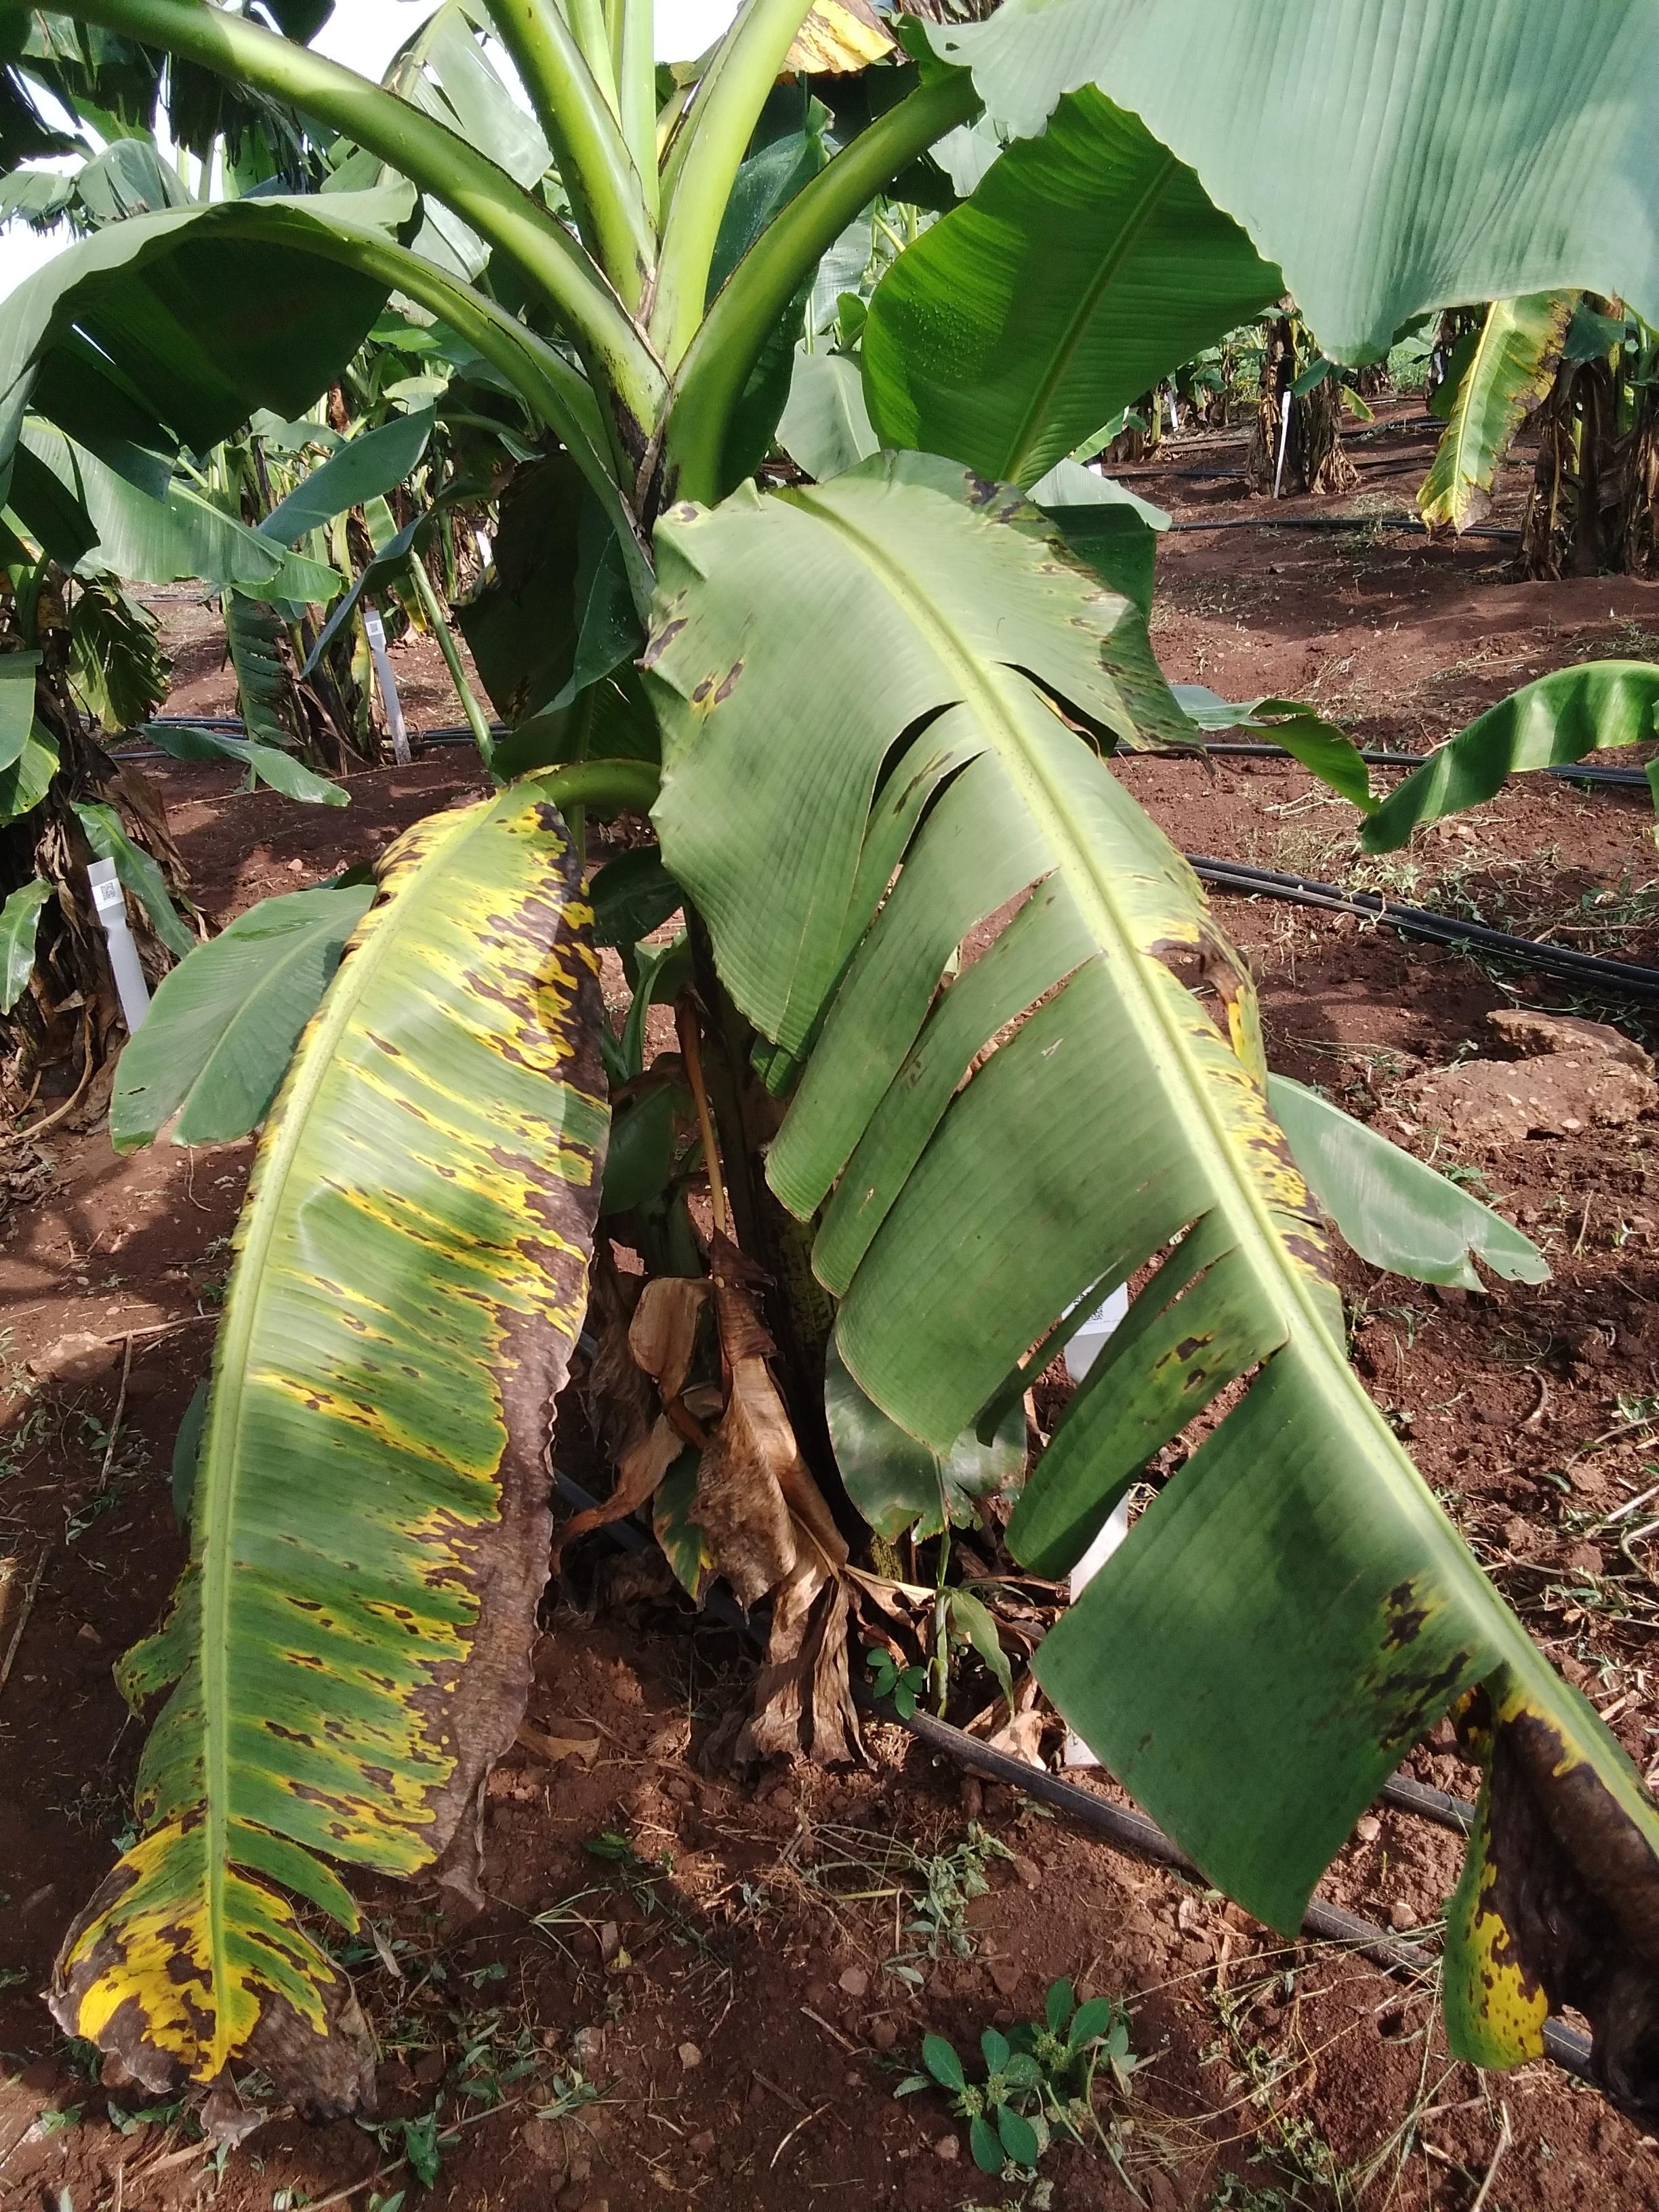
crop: banana
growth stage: vegetative
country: Uganda
